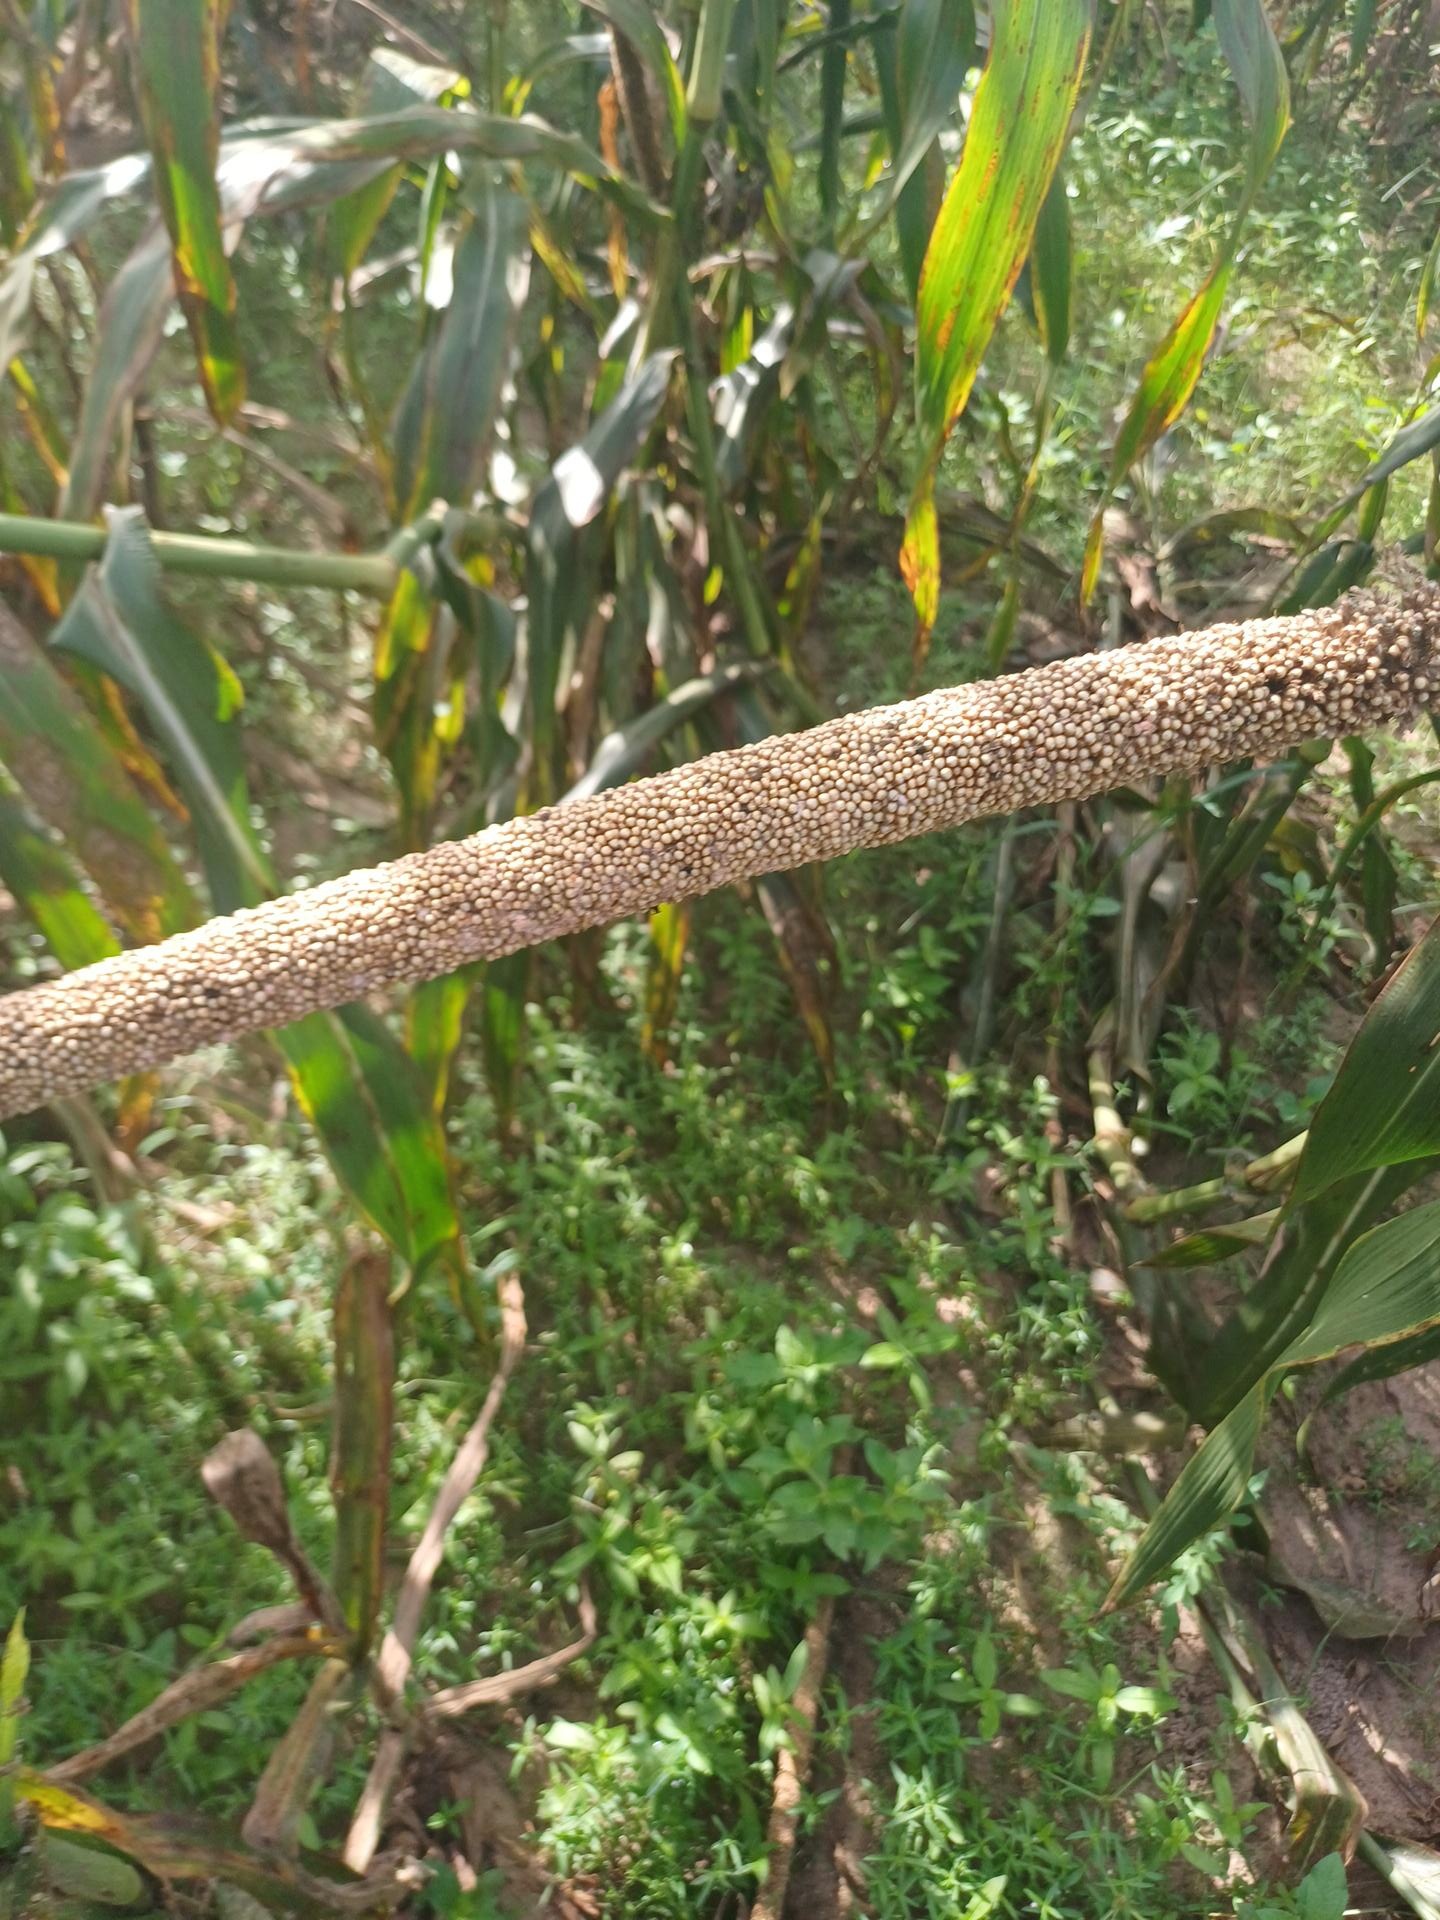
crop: pearl millet
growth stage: filling grain
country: Senegal
